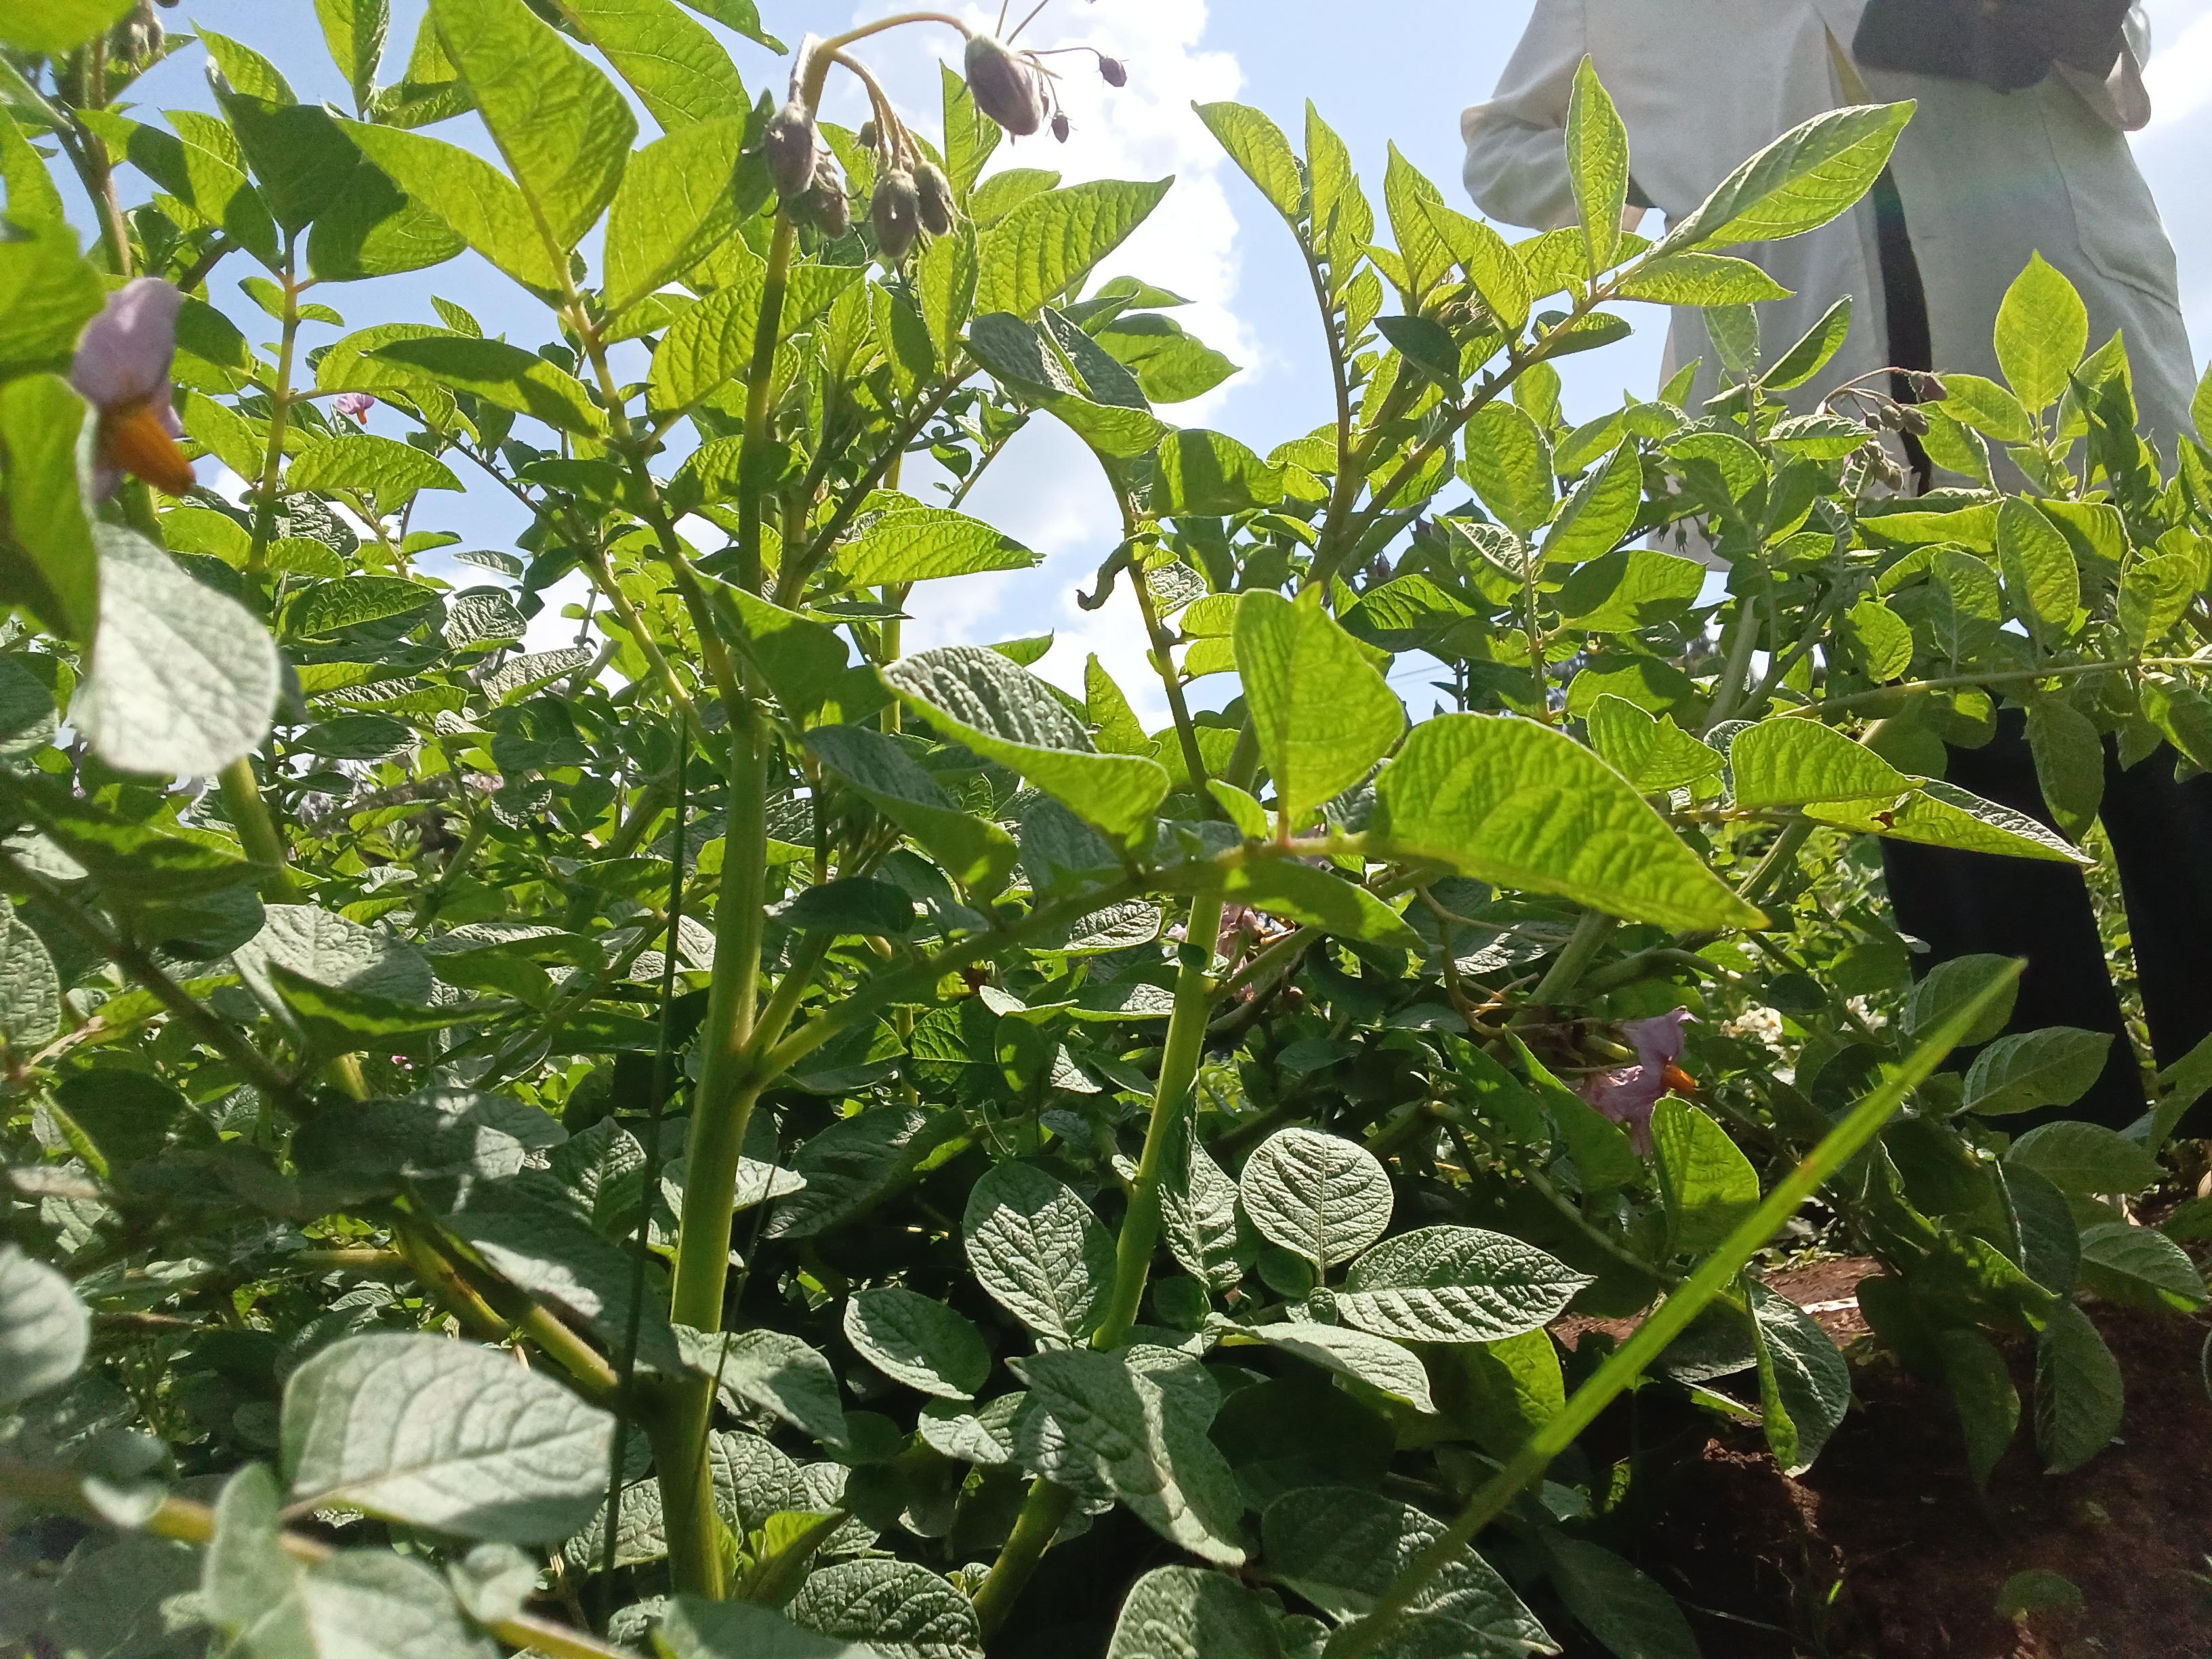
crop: potato
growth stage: flowering
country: Kenya
